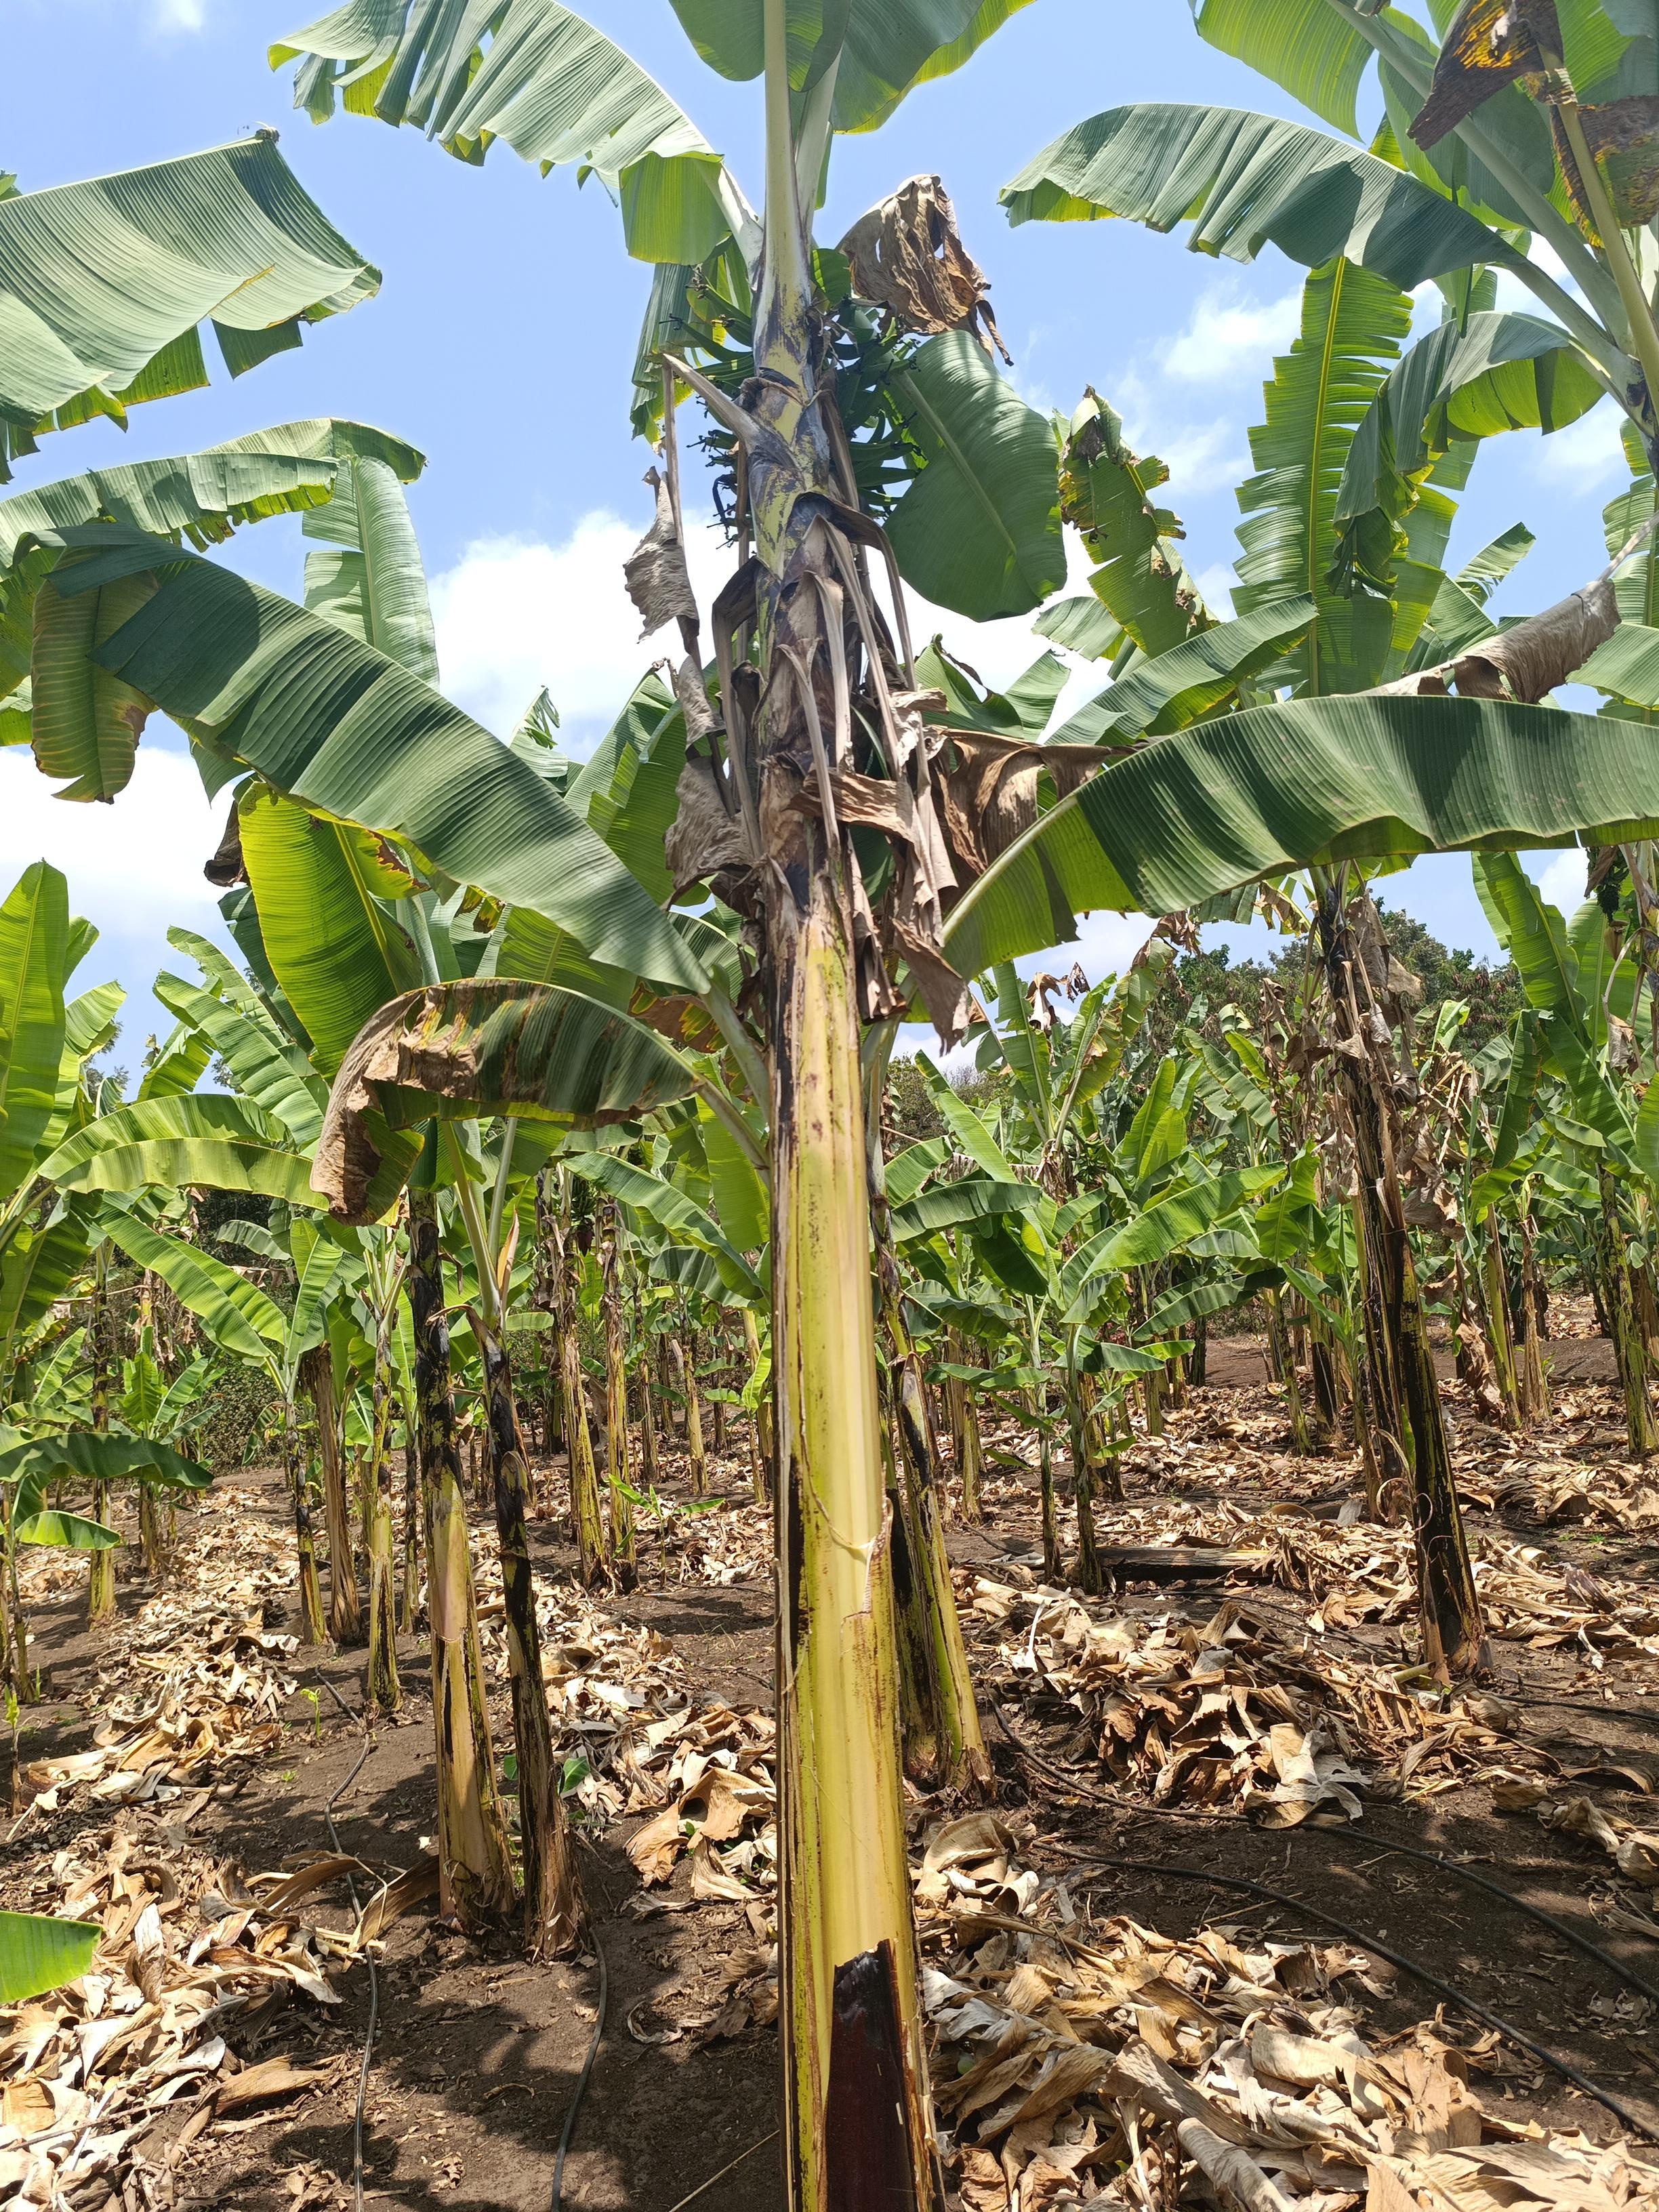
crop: banana
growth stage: development fruit
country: Tanzania
